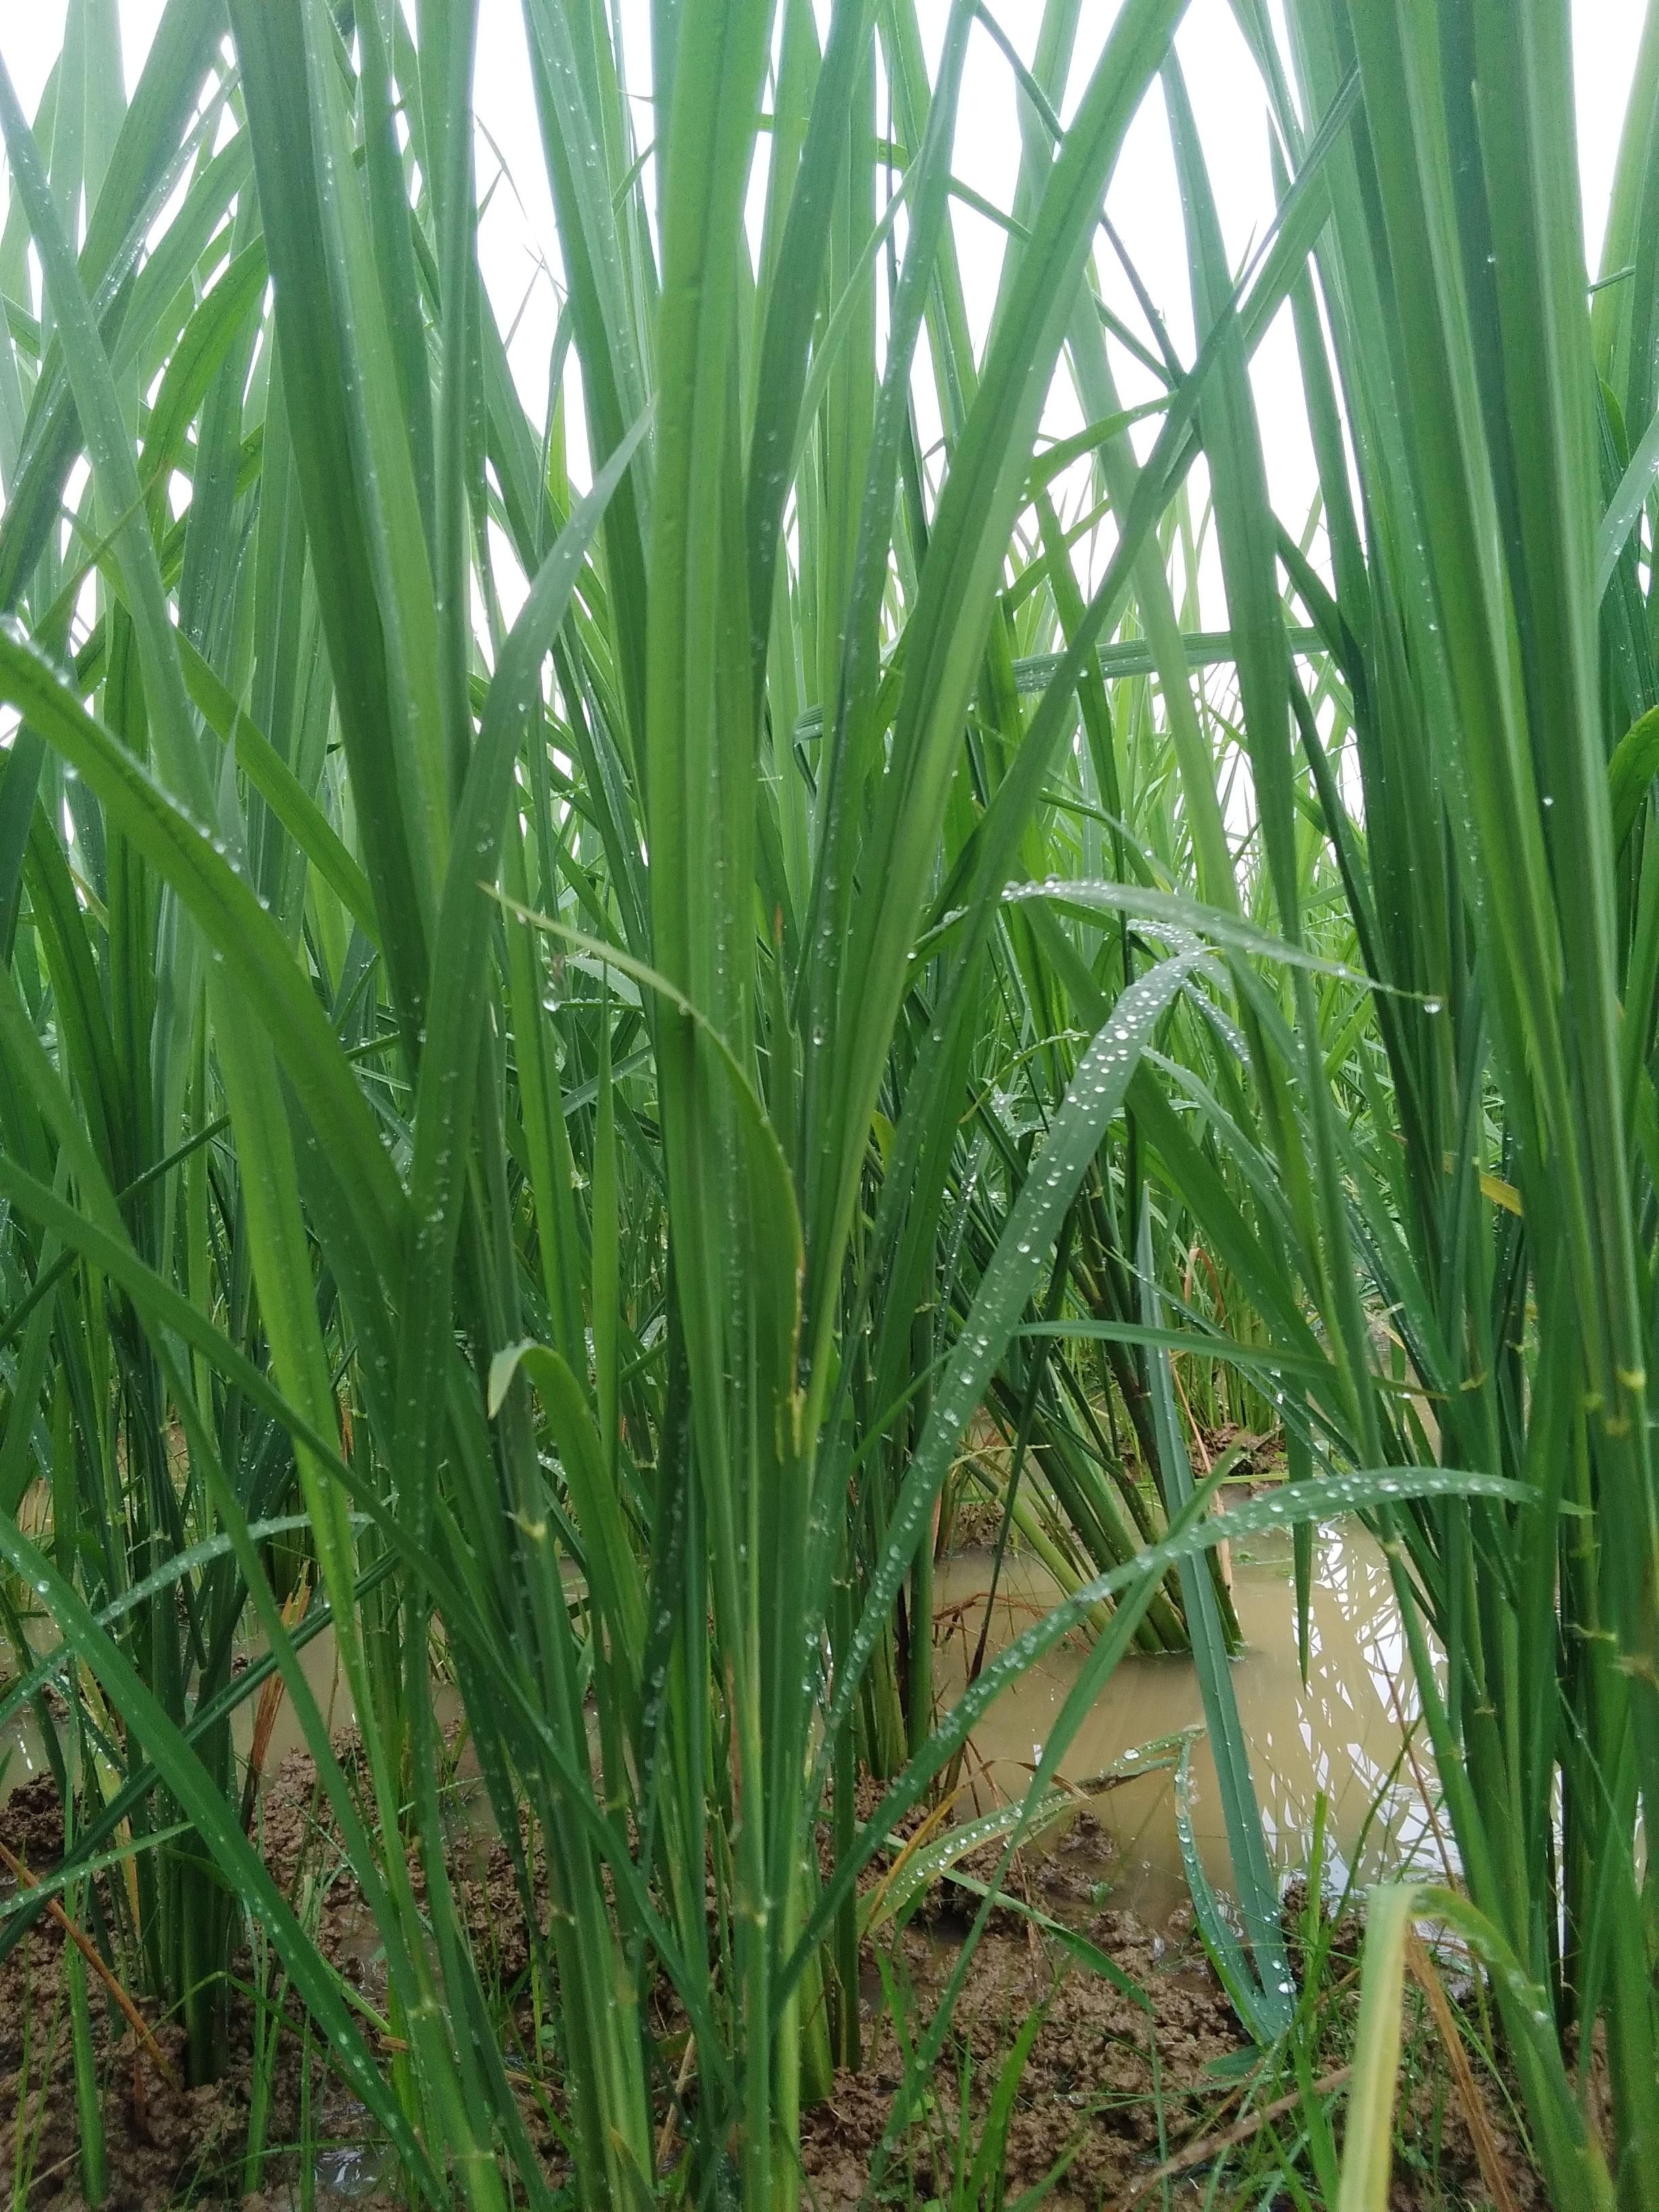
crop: rice
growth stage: vegetative
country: Nigeria
